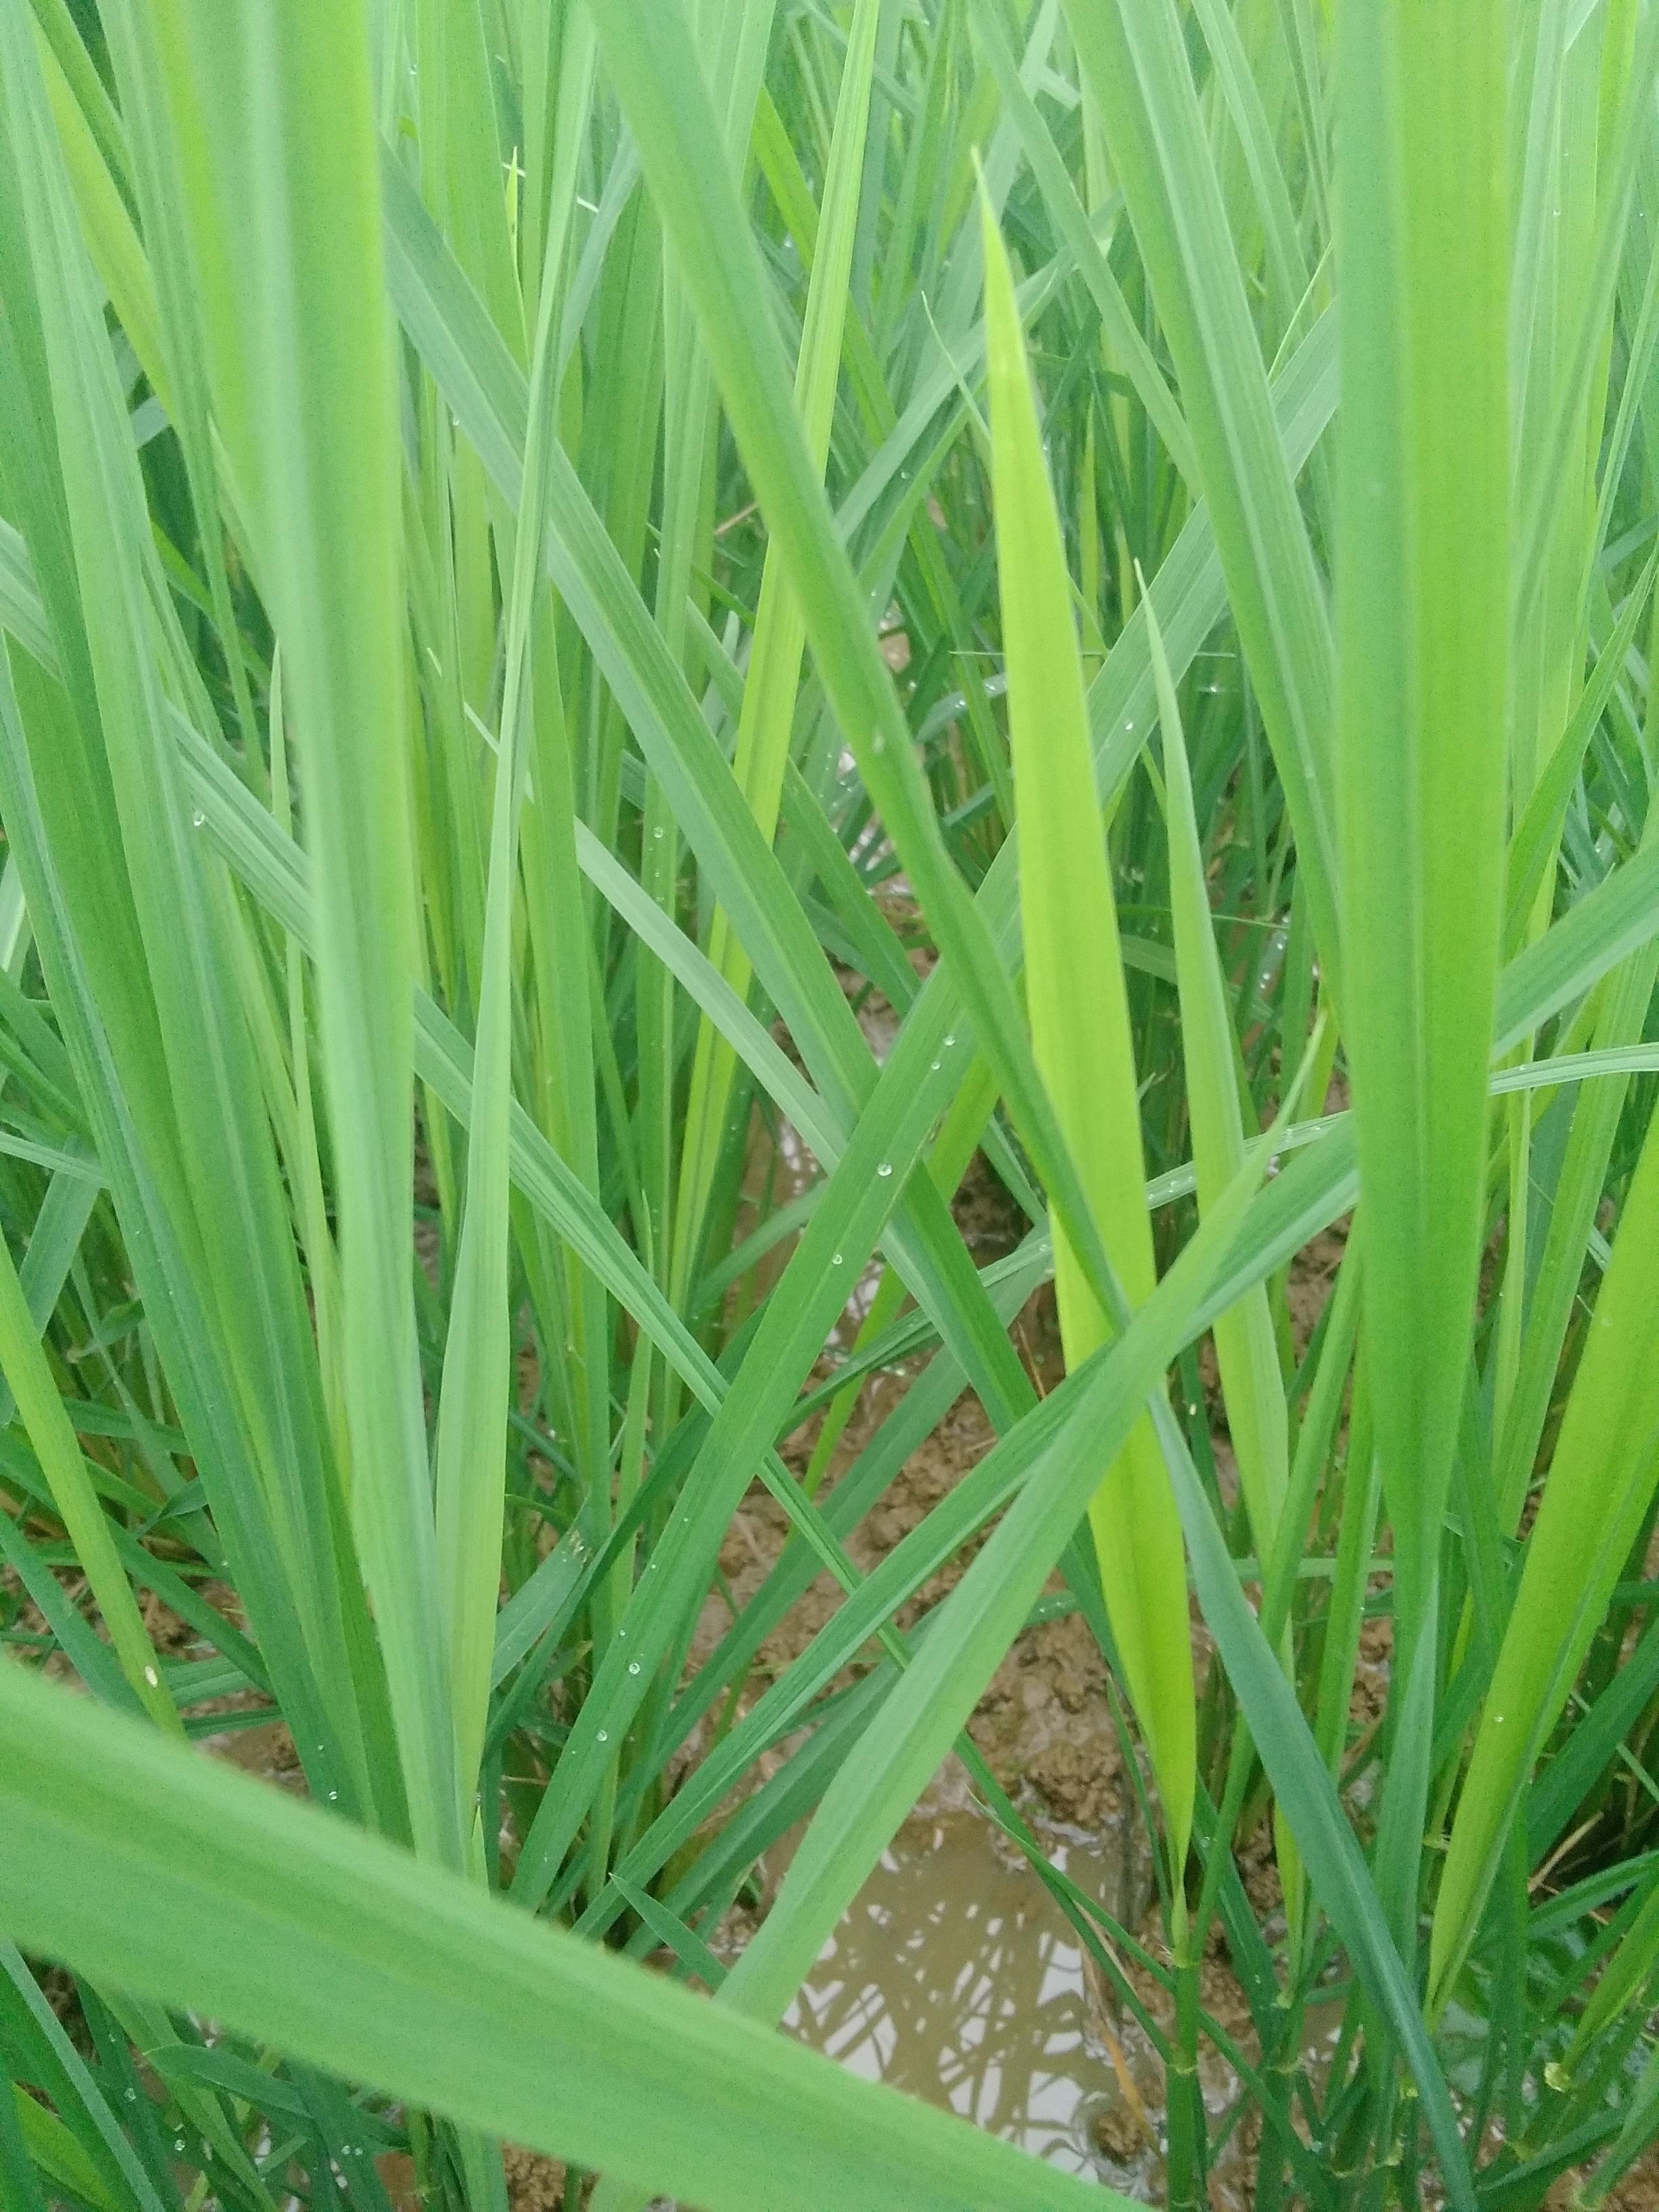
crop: rice
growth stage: vegetative
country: Nigeria
